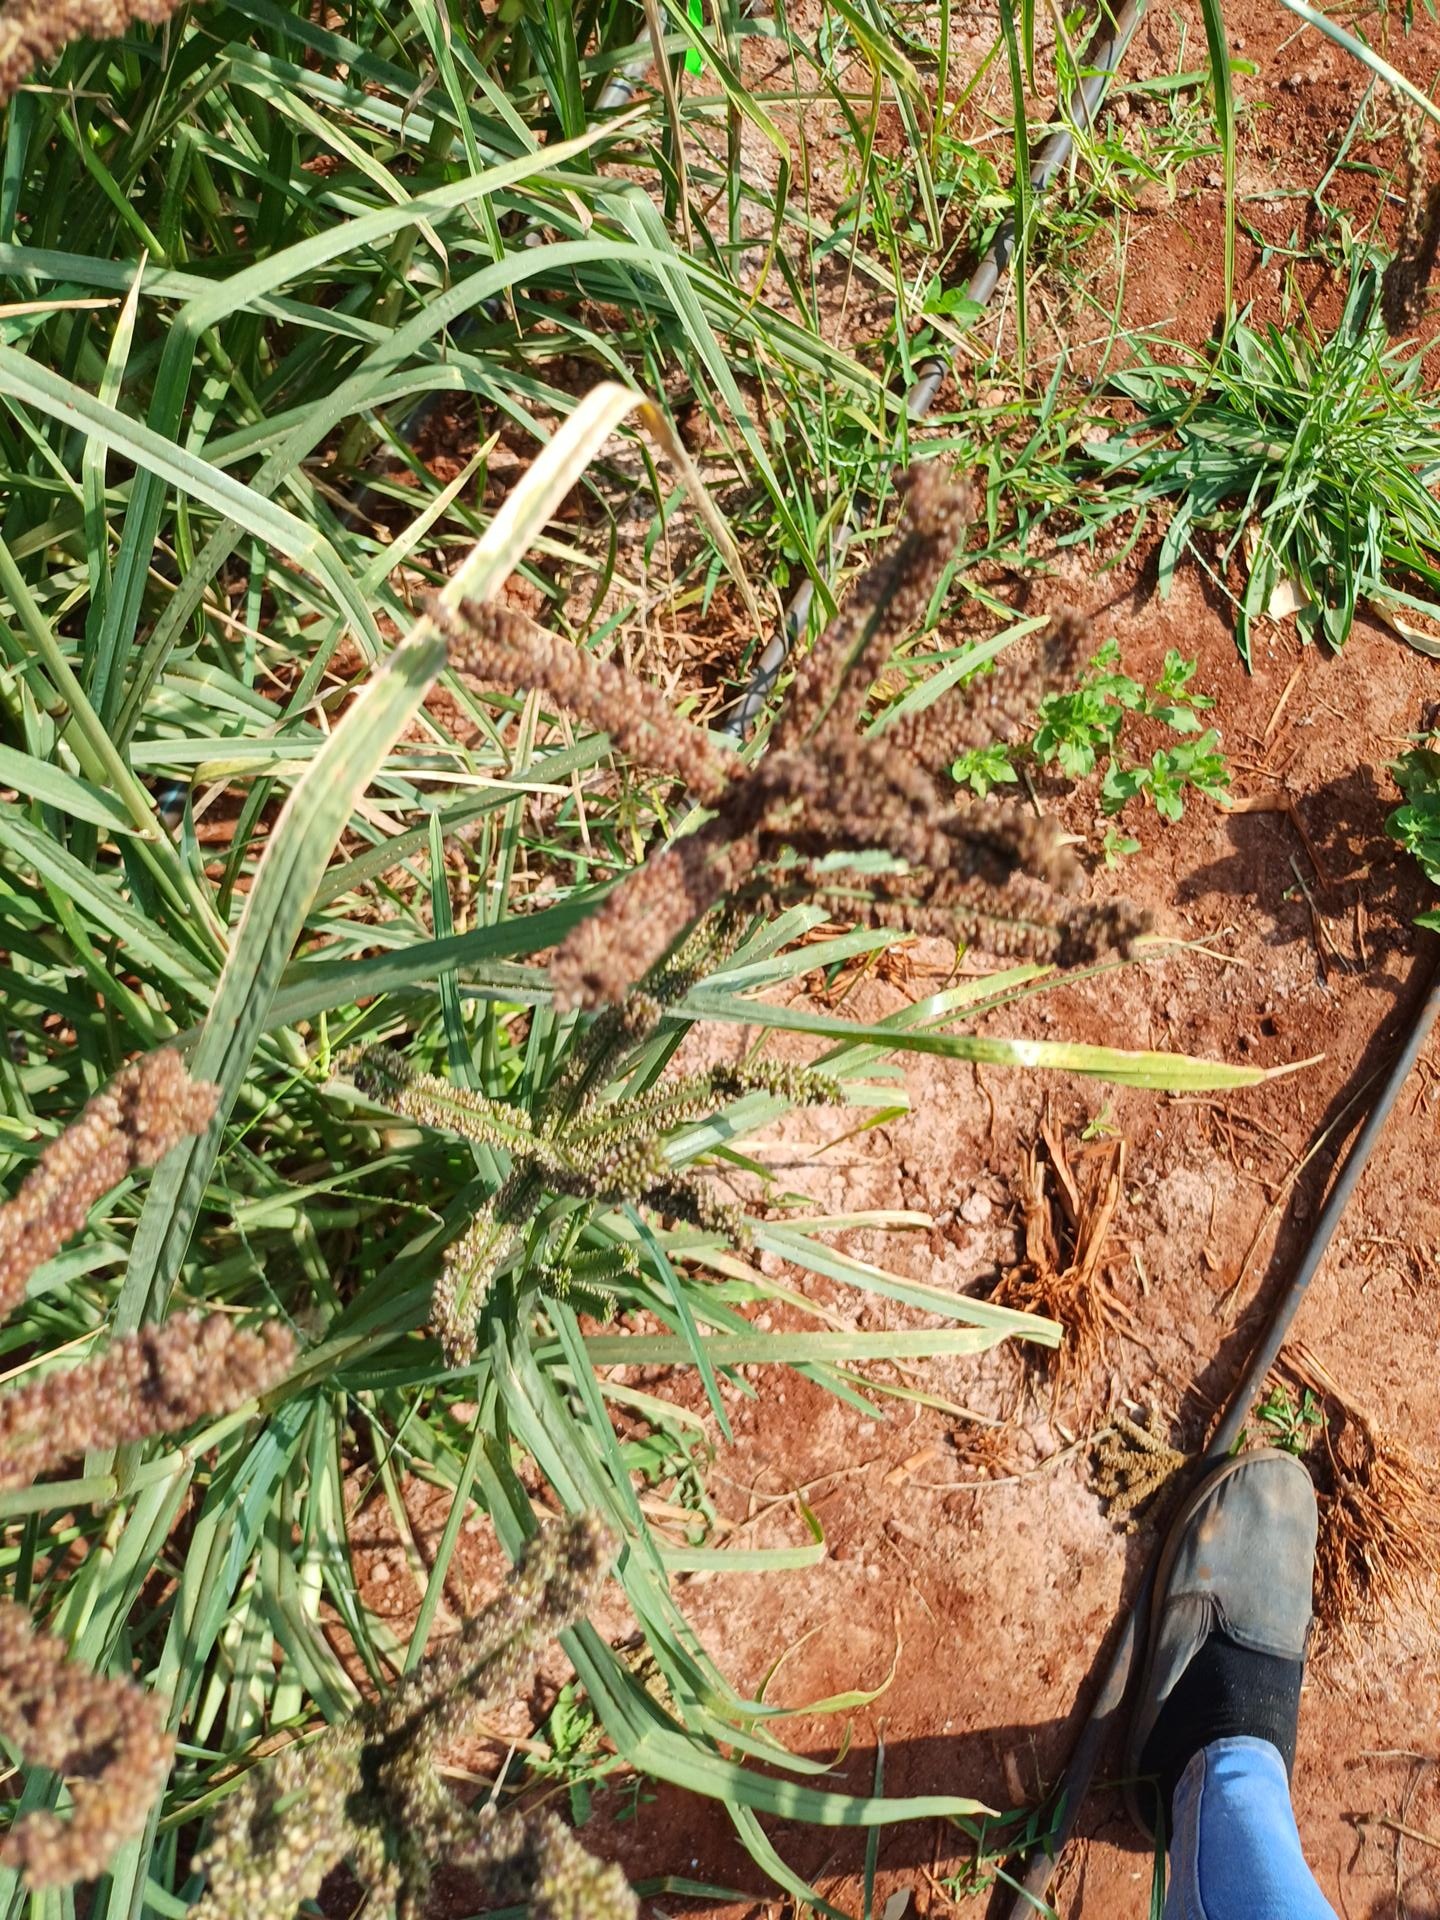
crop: finger millet
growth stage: filling grain
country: Kenya
